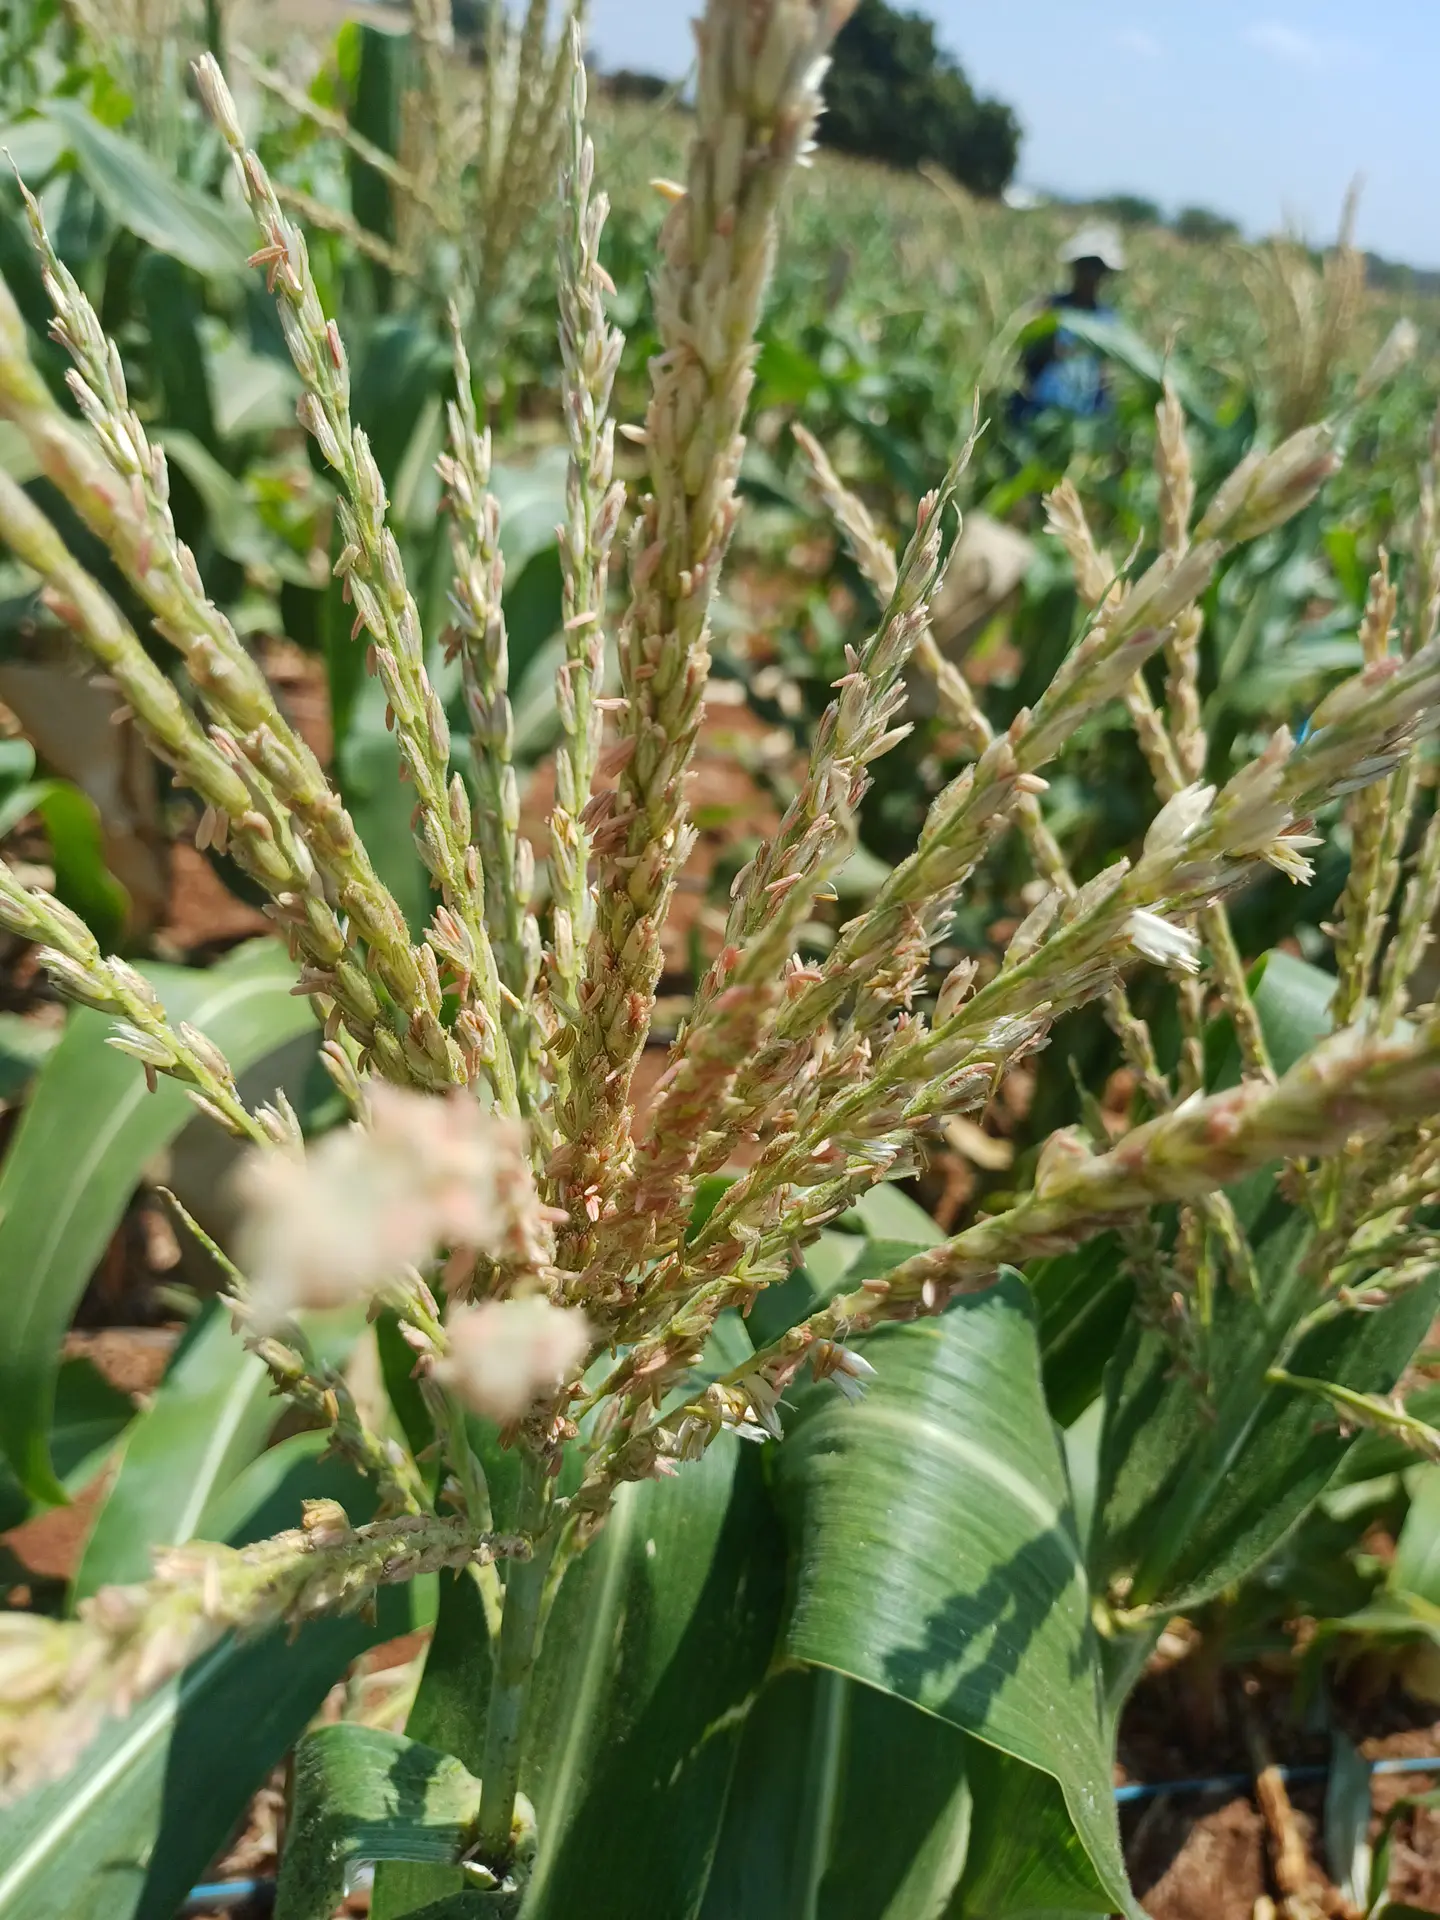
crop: maize
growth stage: flowering
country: Kenya
